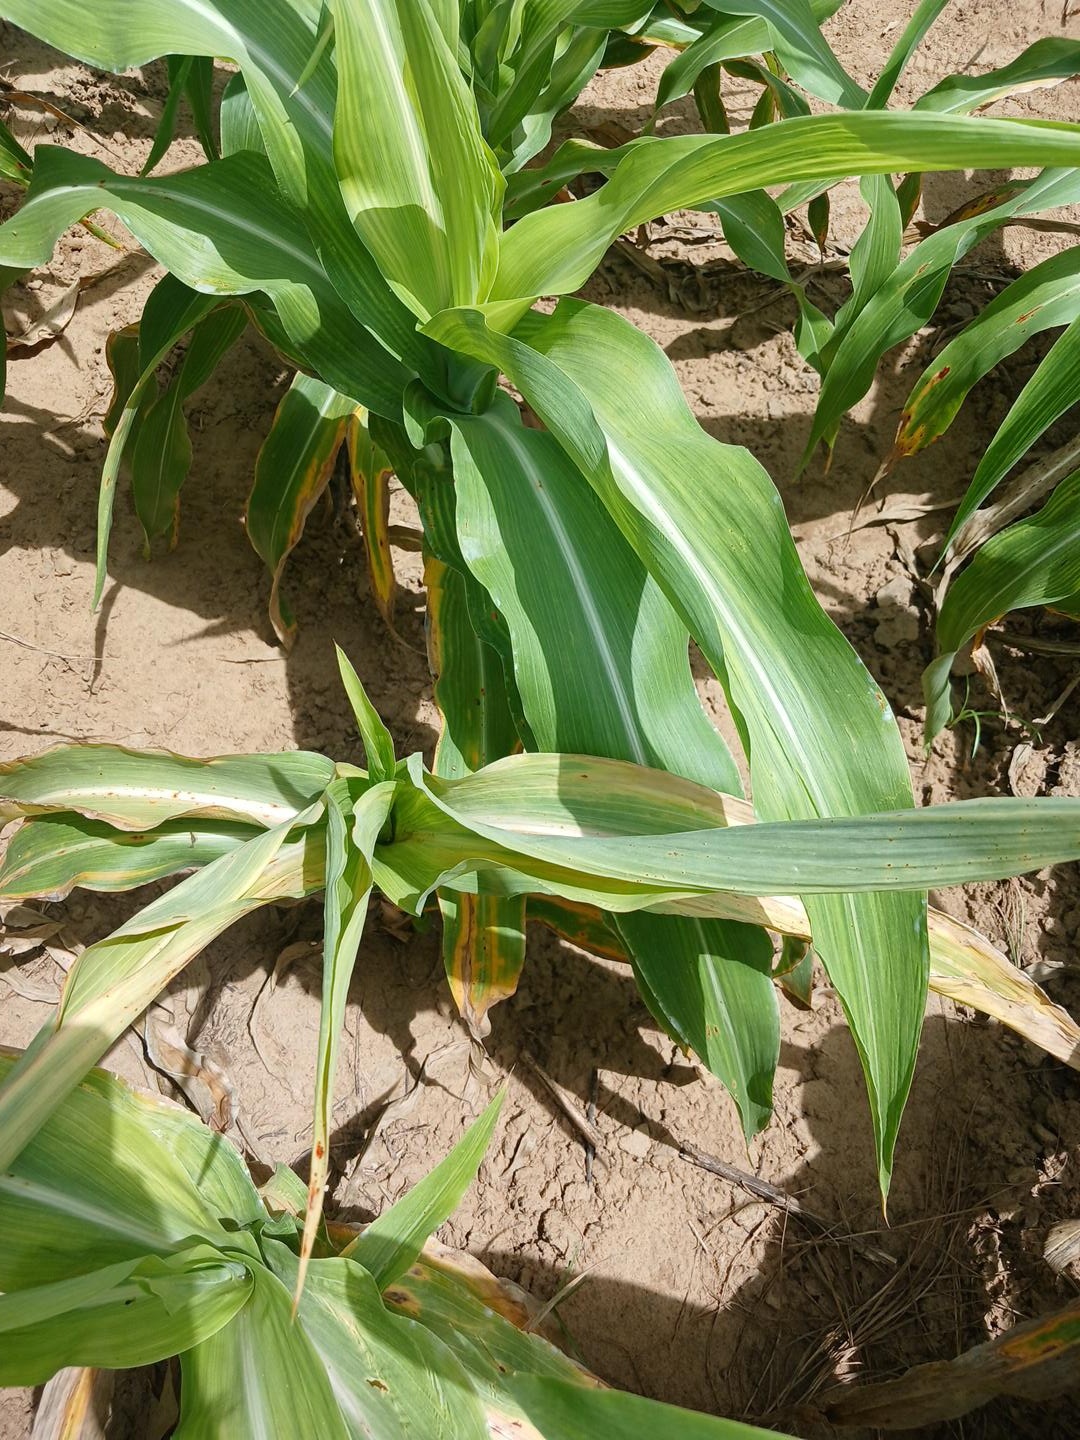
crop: sorghum
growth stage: vegetative
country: Senegal
